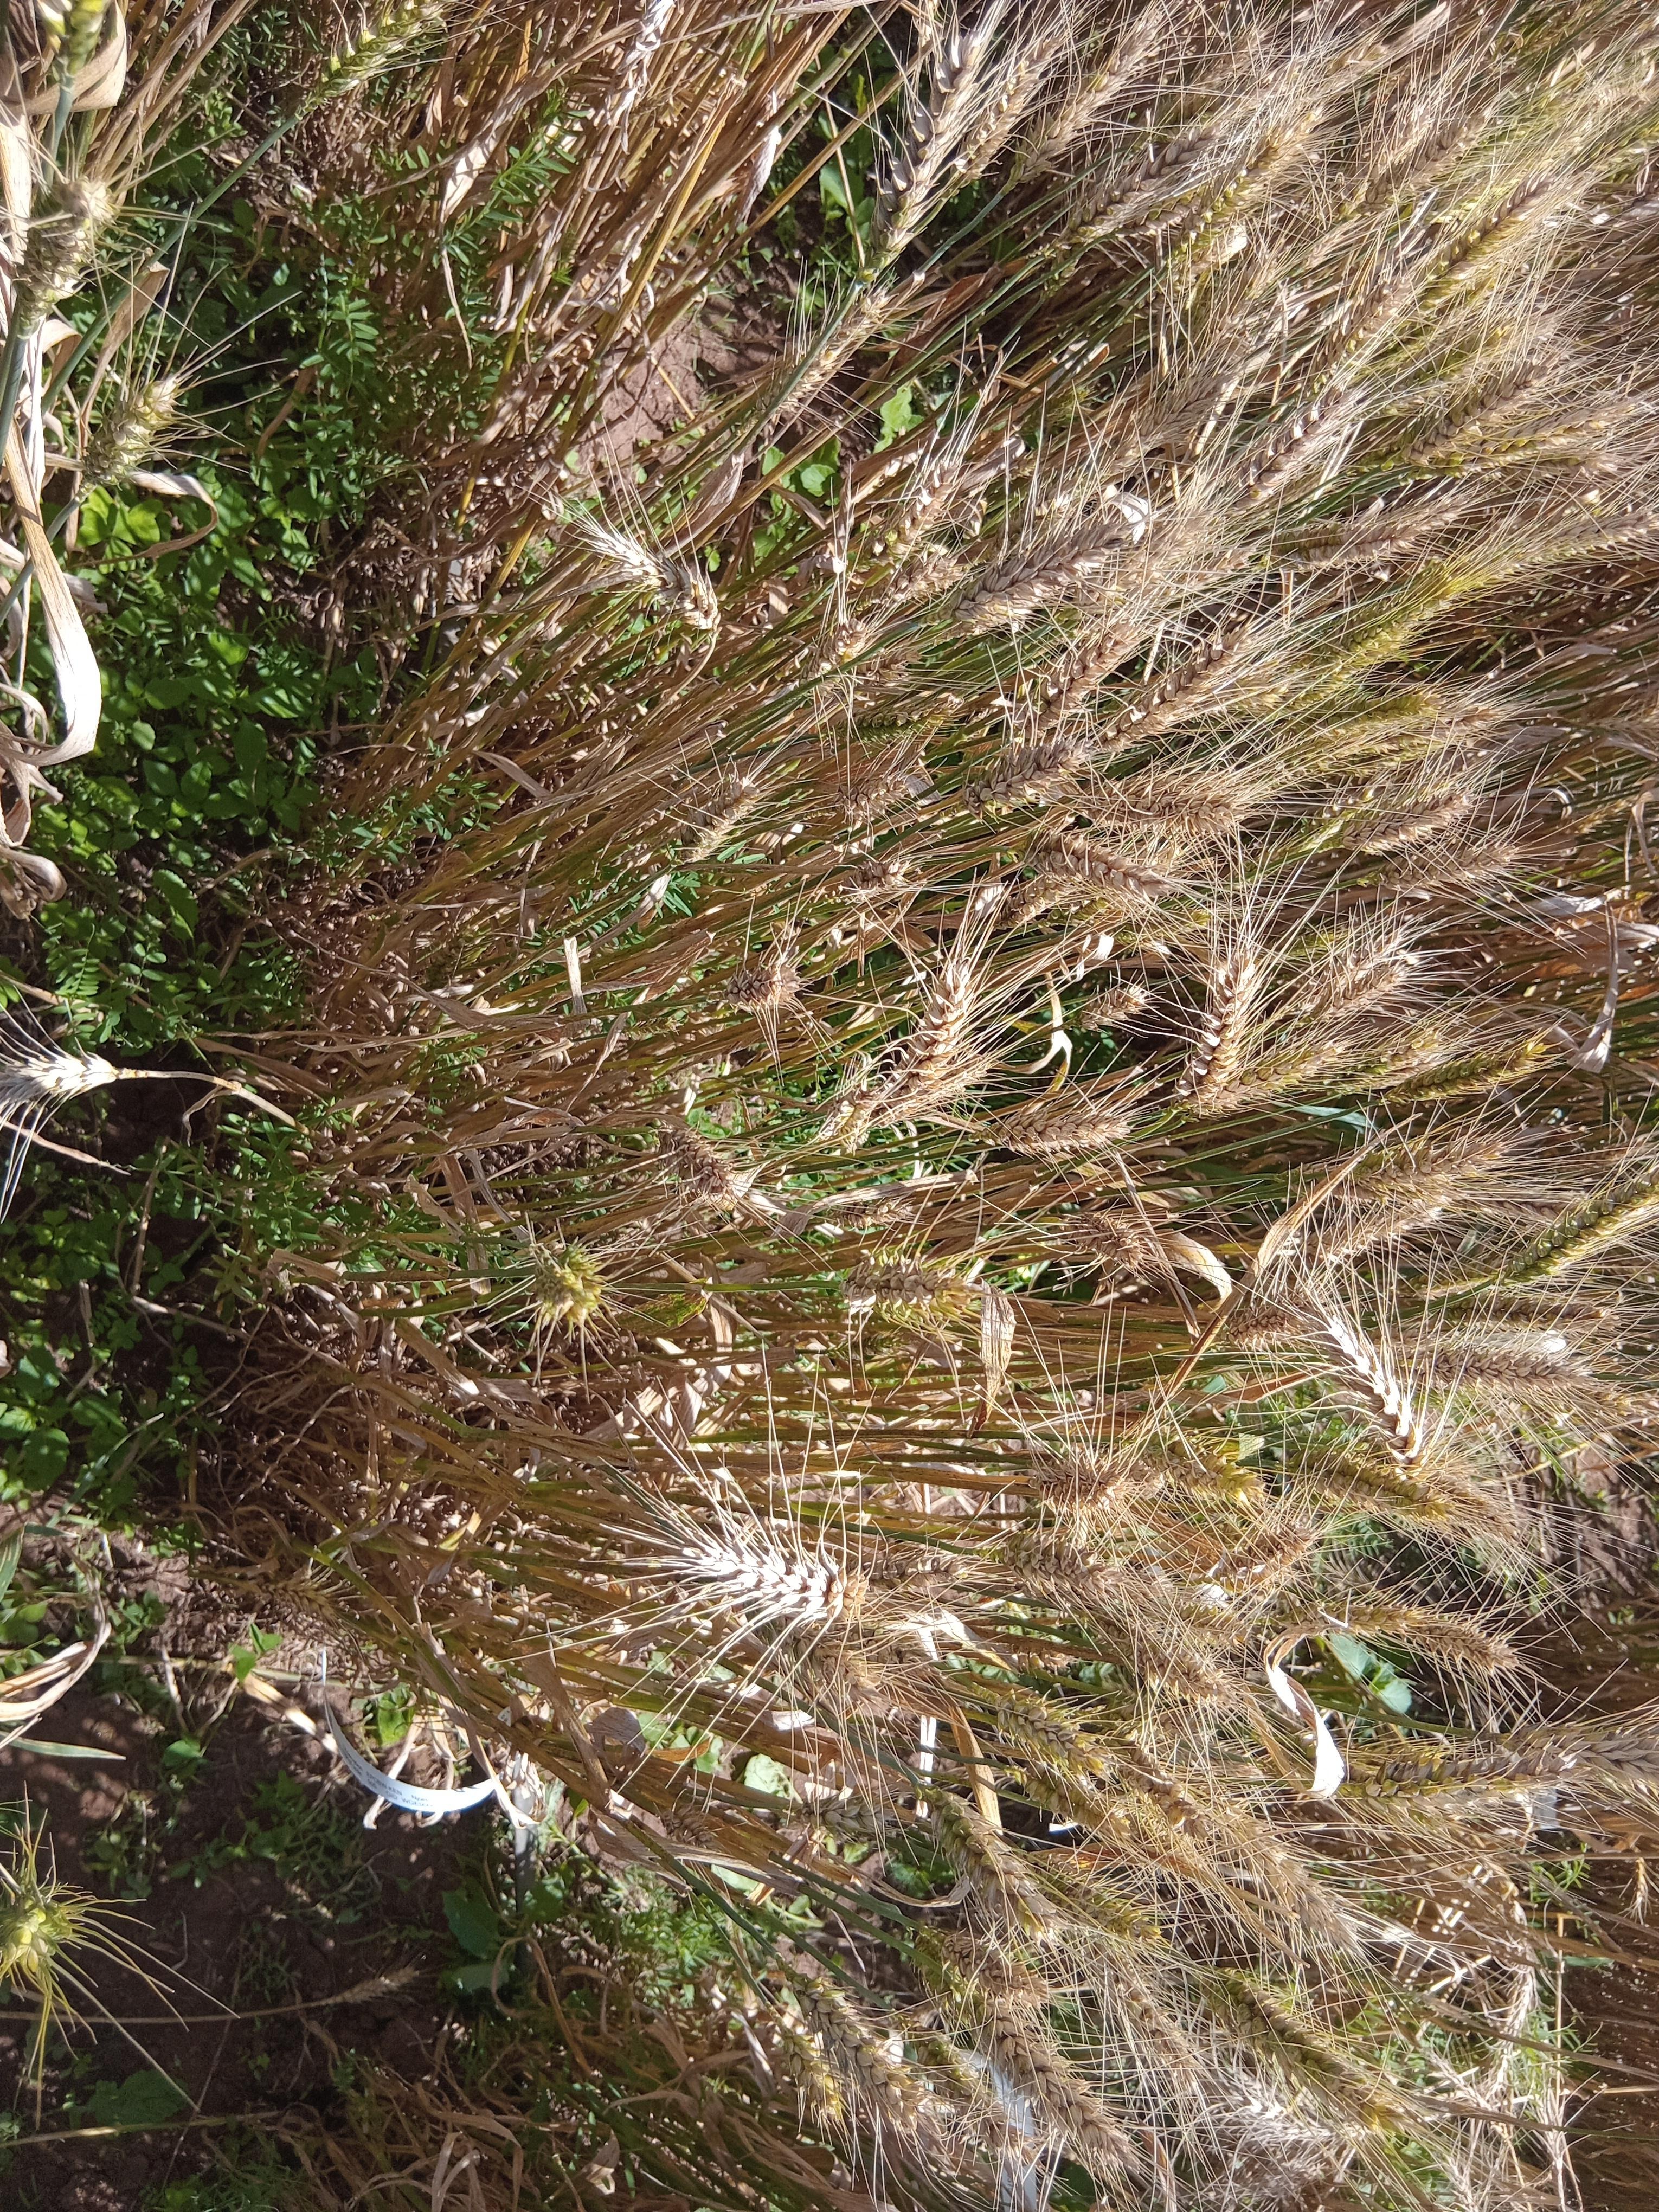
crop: wheat
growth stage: maturity
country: Kenya
